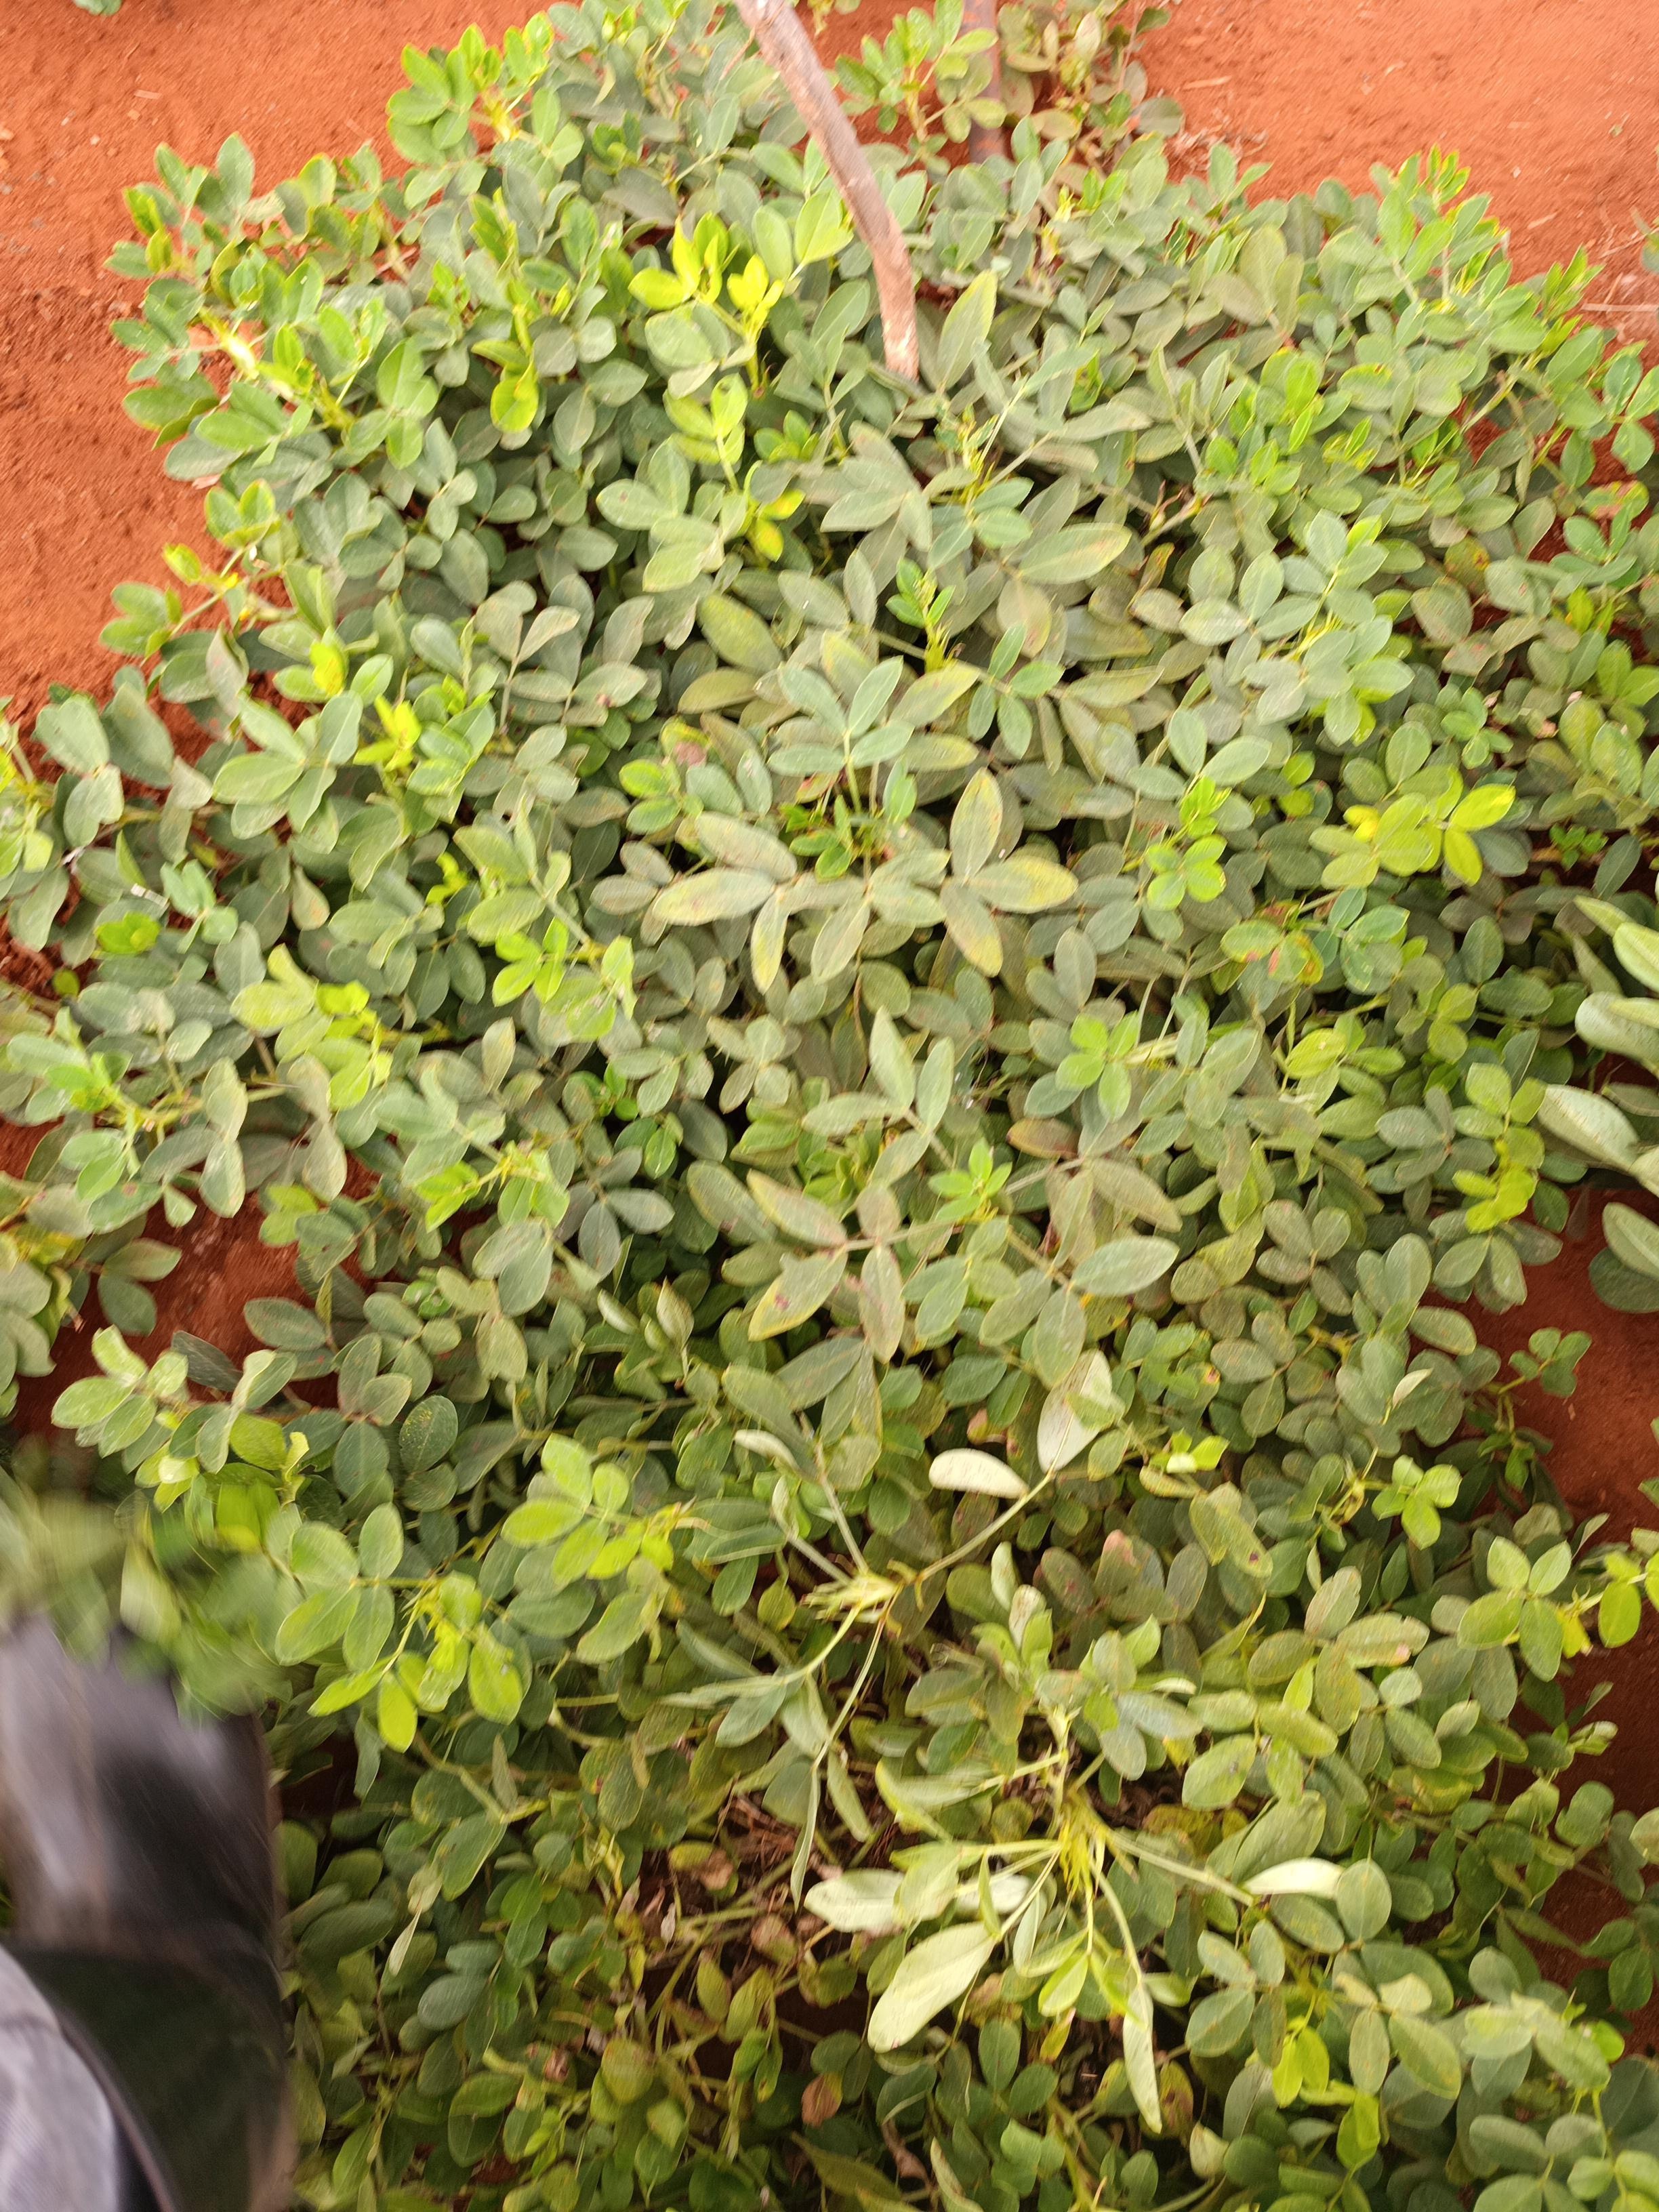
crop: groundnut
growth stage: pegging
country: Kenya
